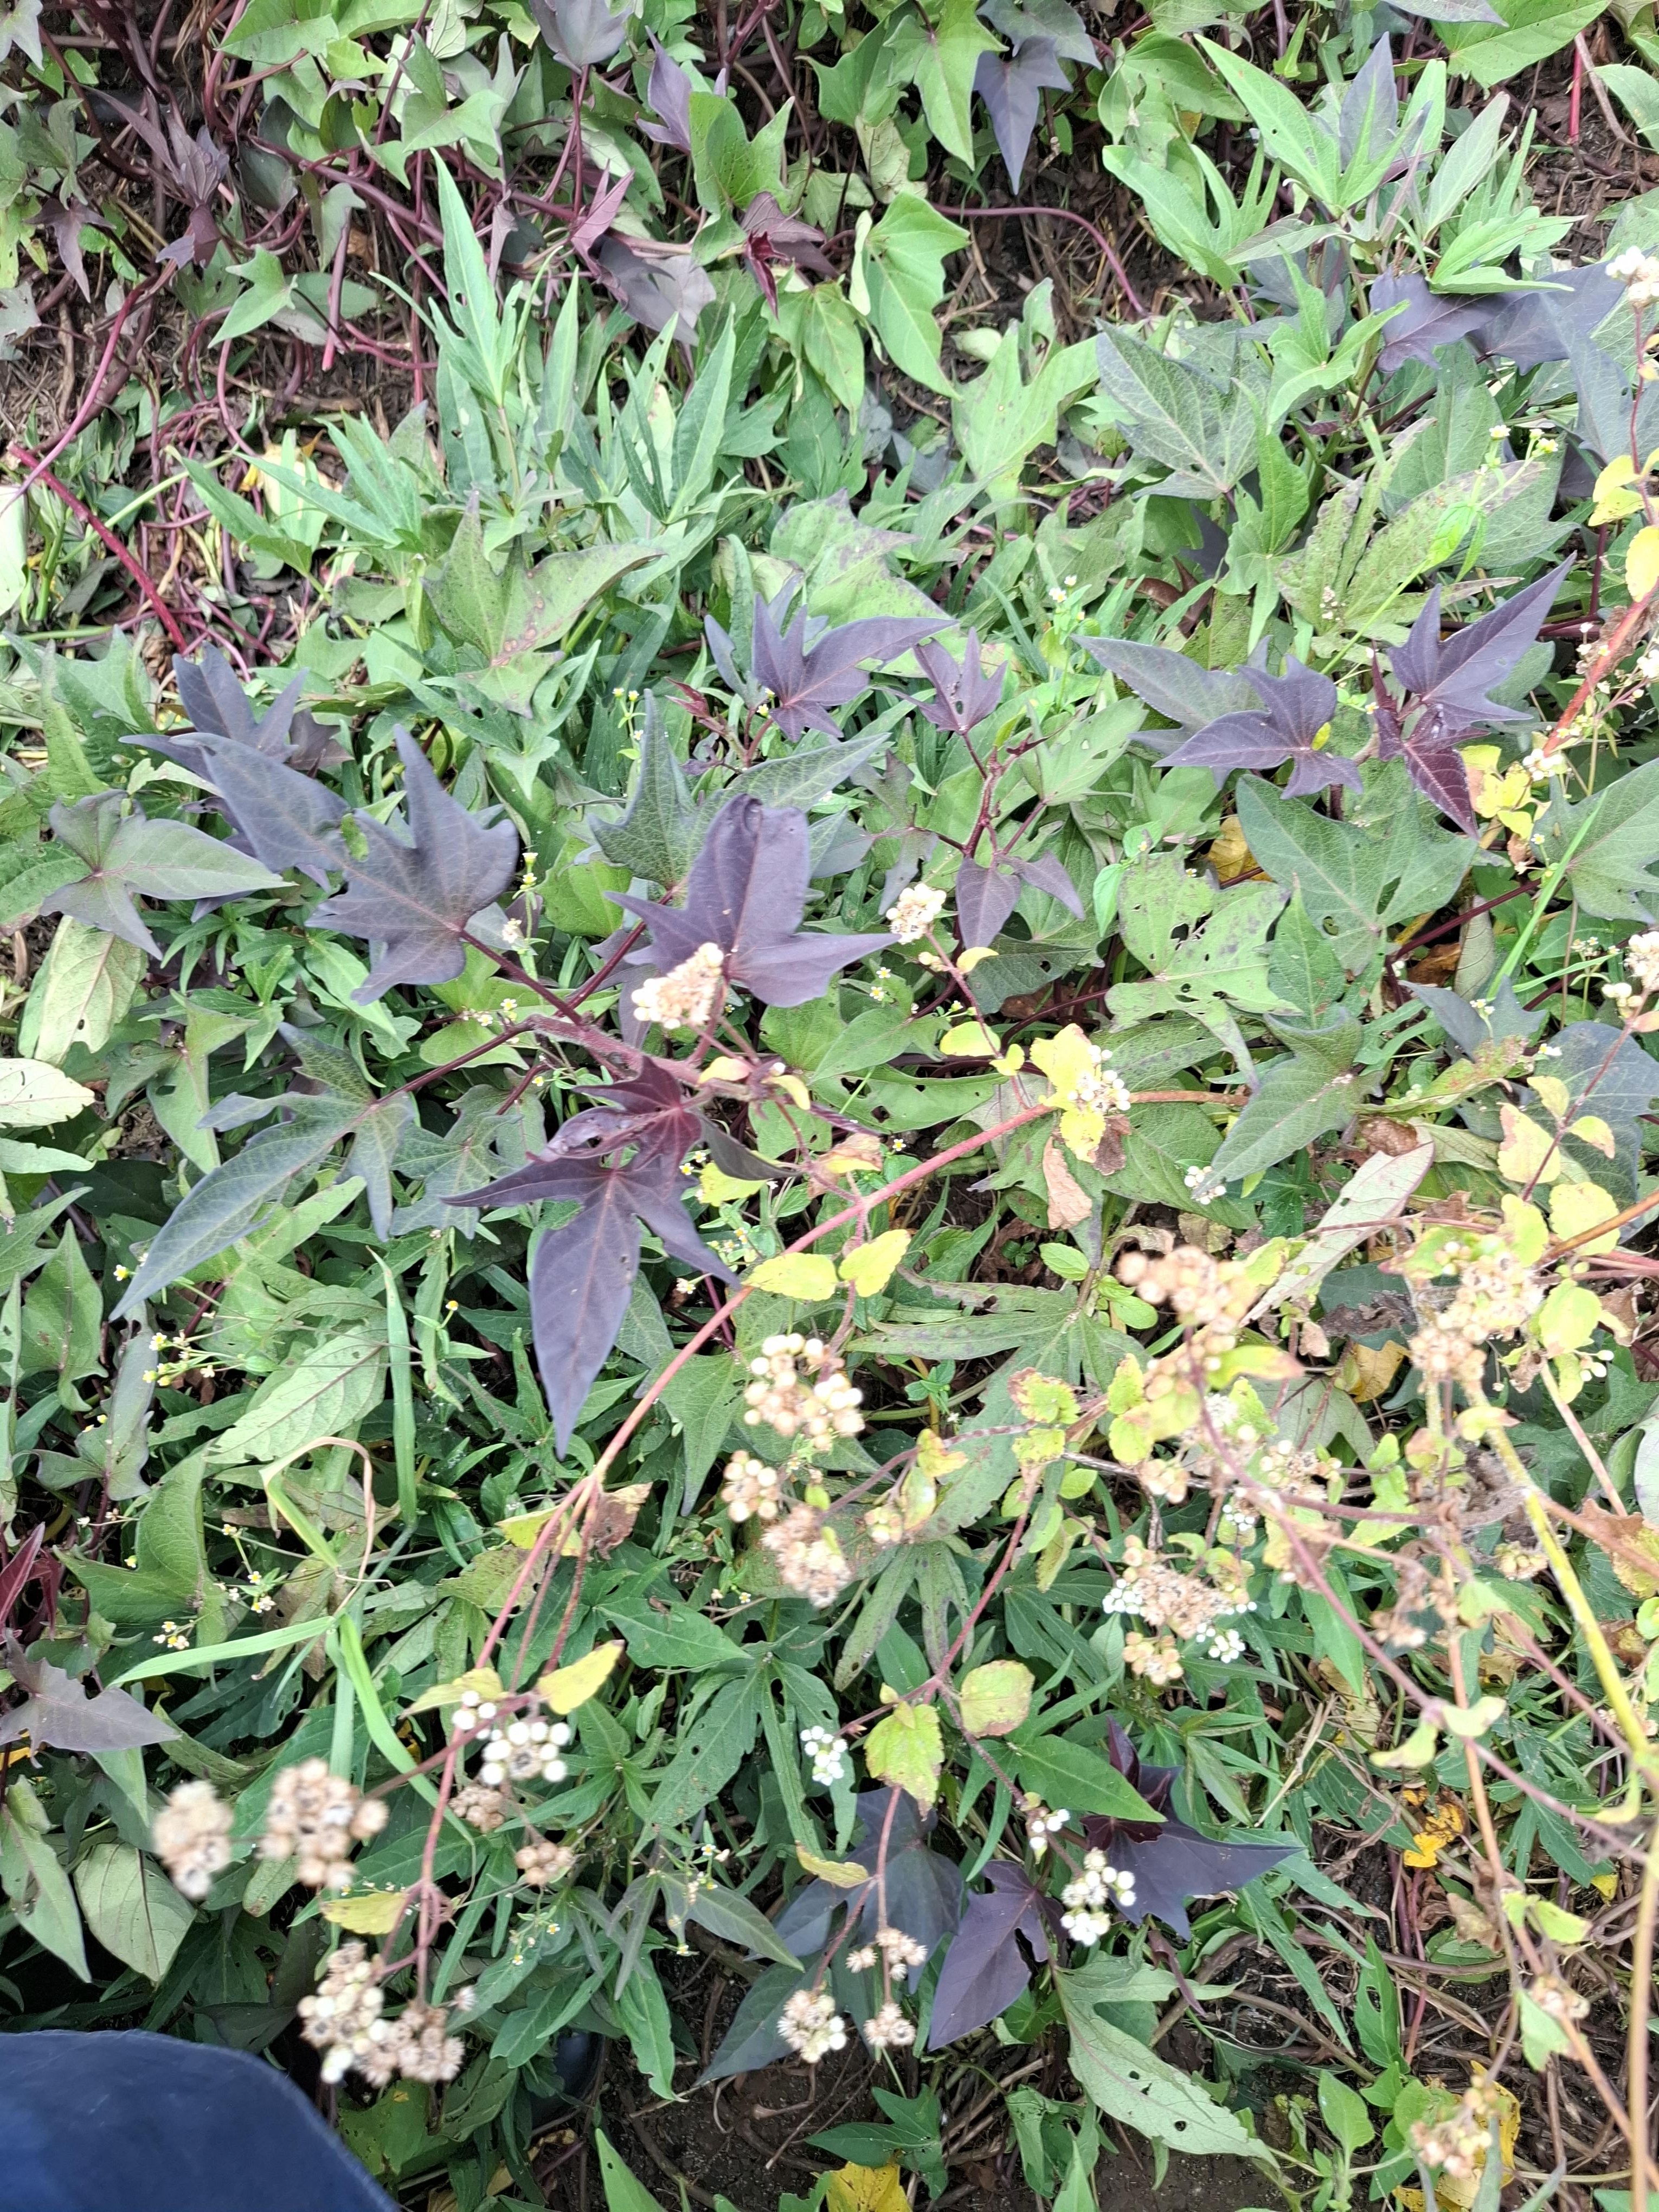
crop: sweet potato
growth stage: flowering
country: Tanzania
